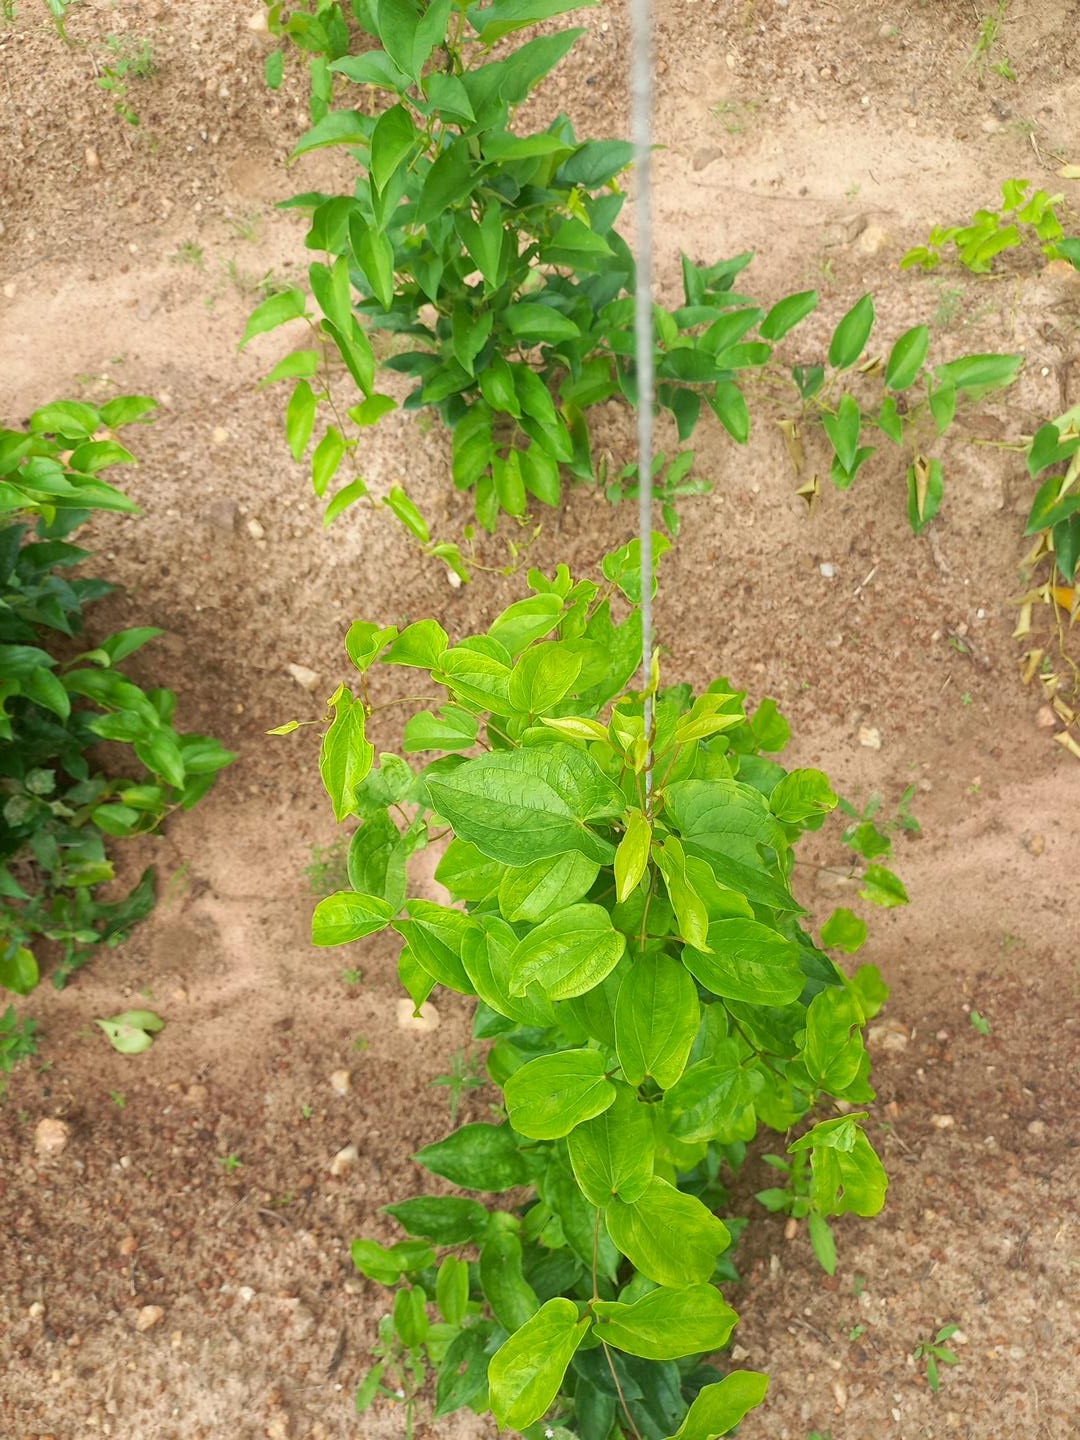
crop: yam
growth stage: vegetative
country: Nigeria
